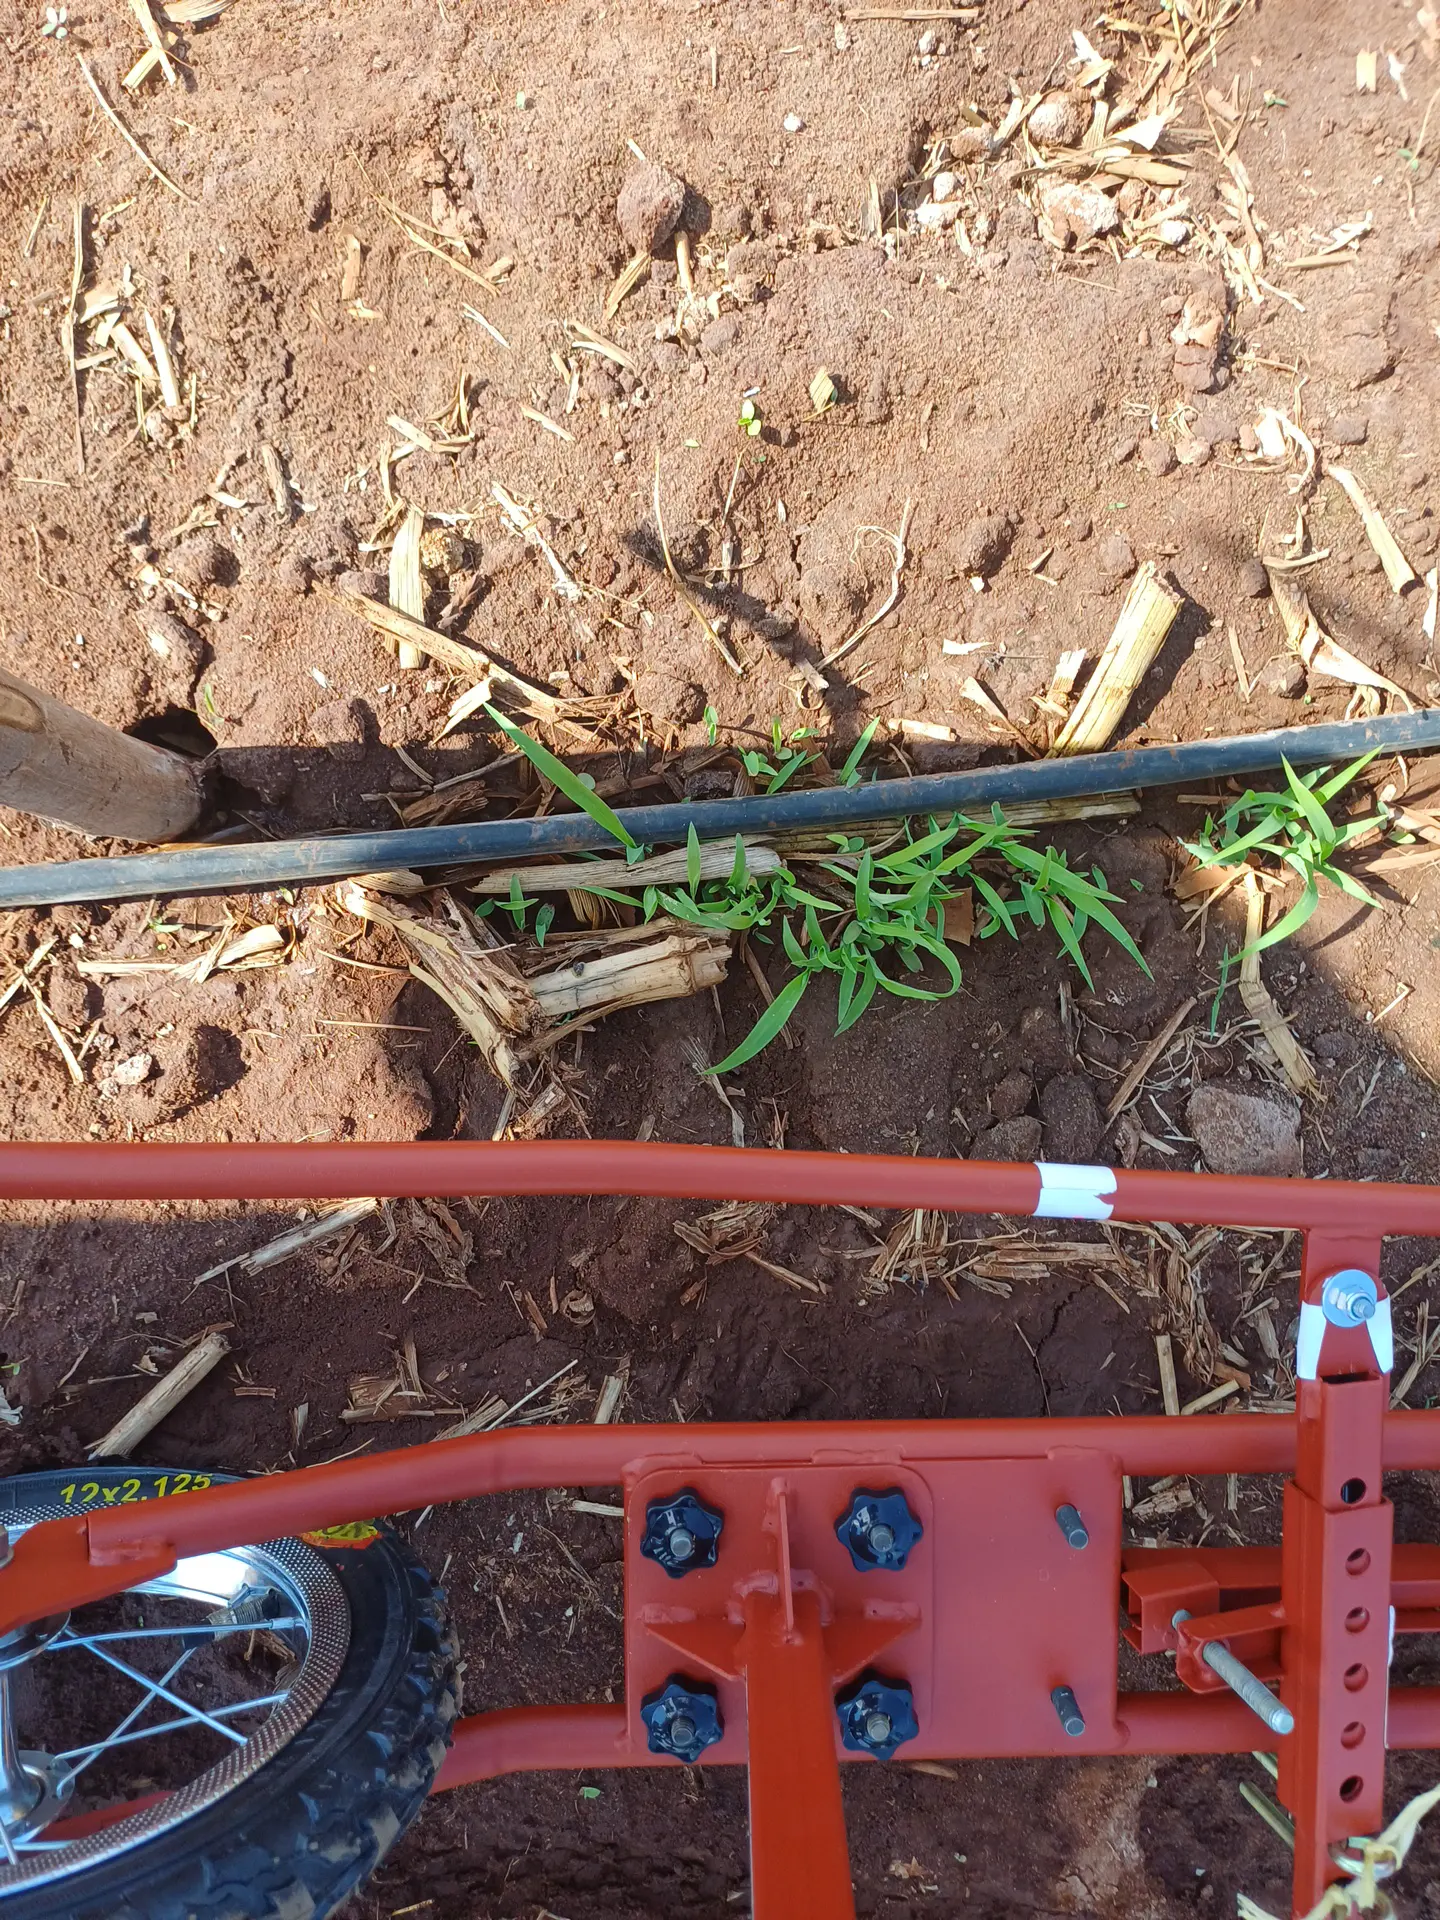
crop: sorghum
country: Kenya
